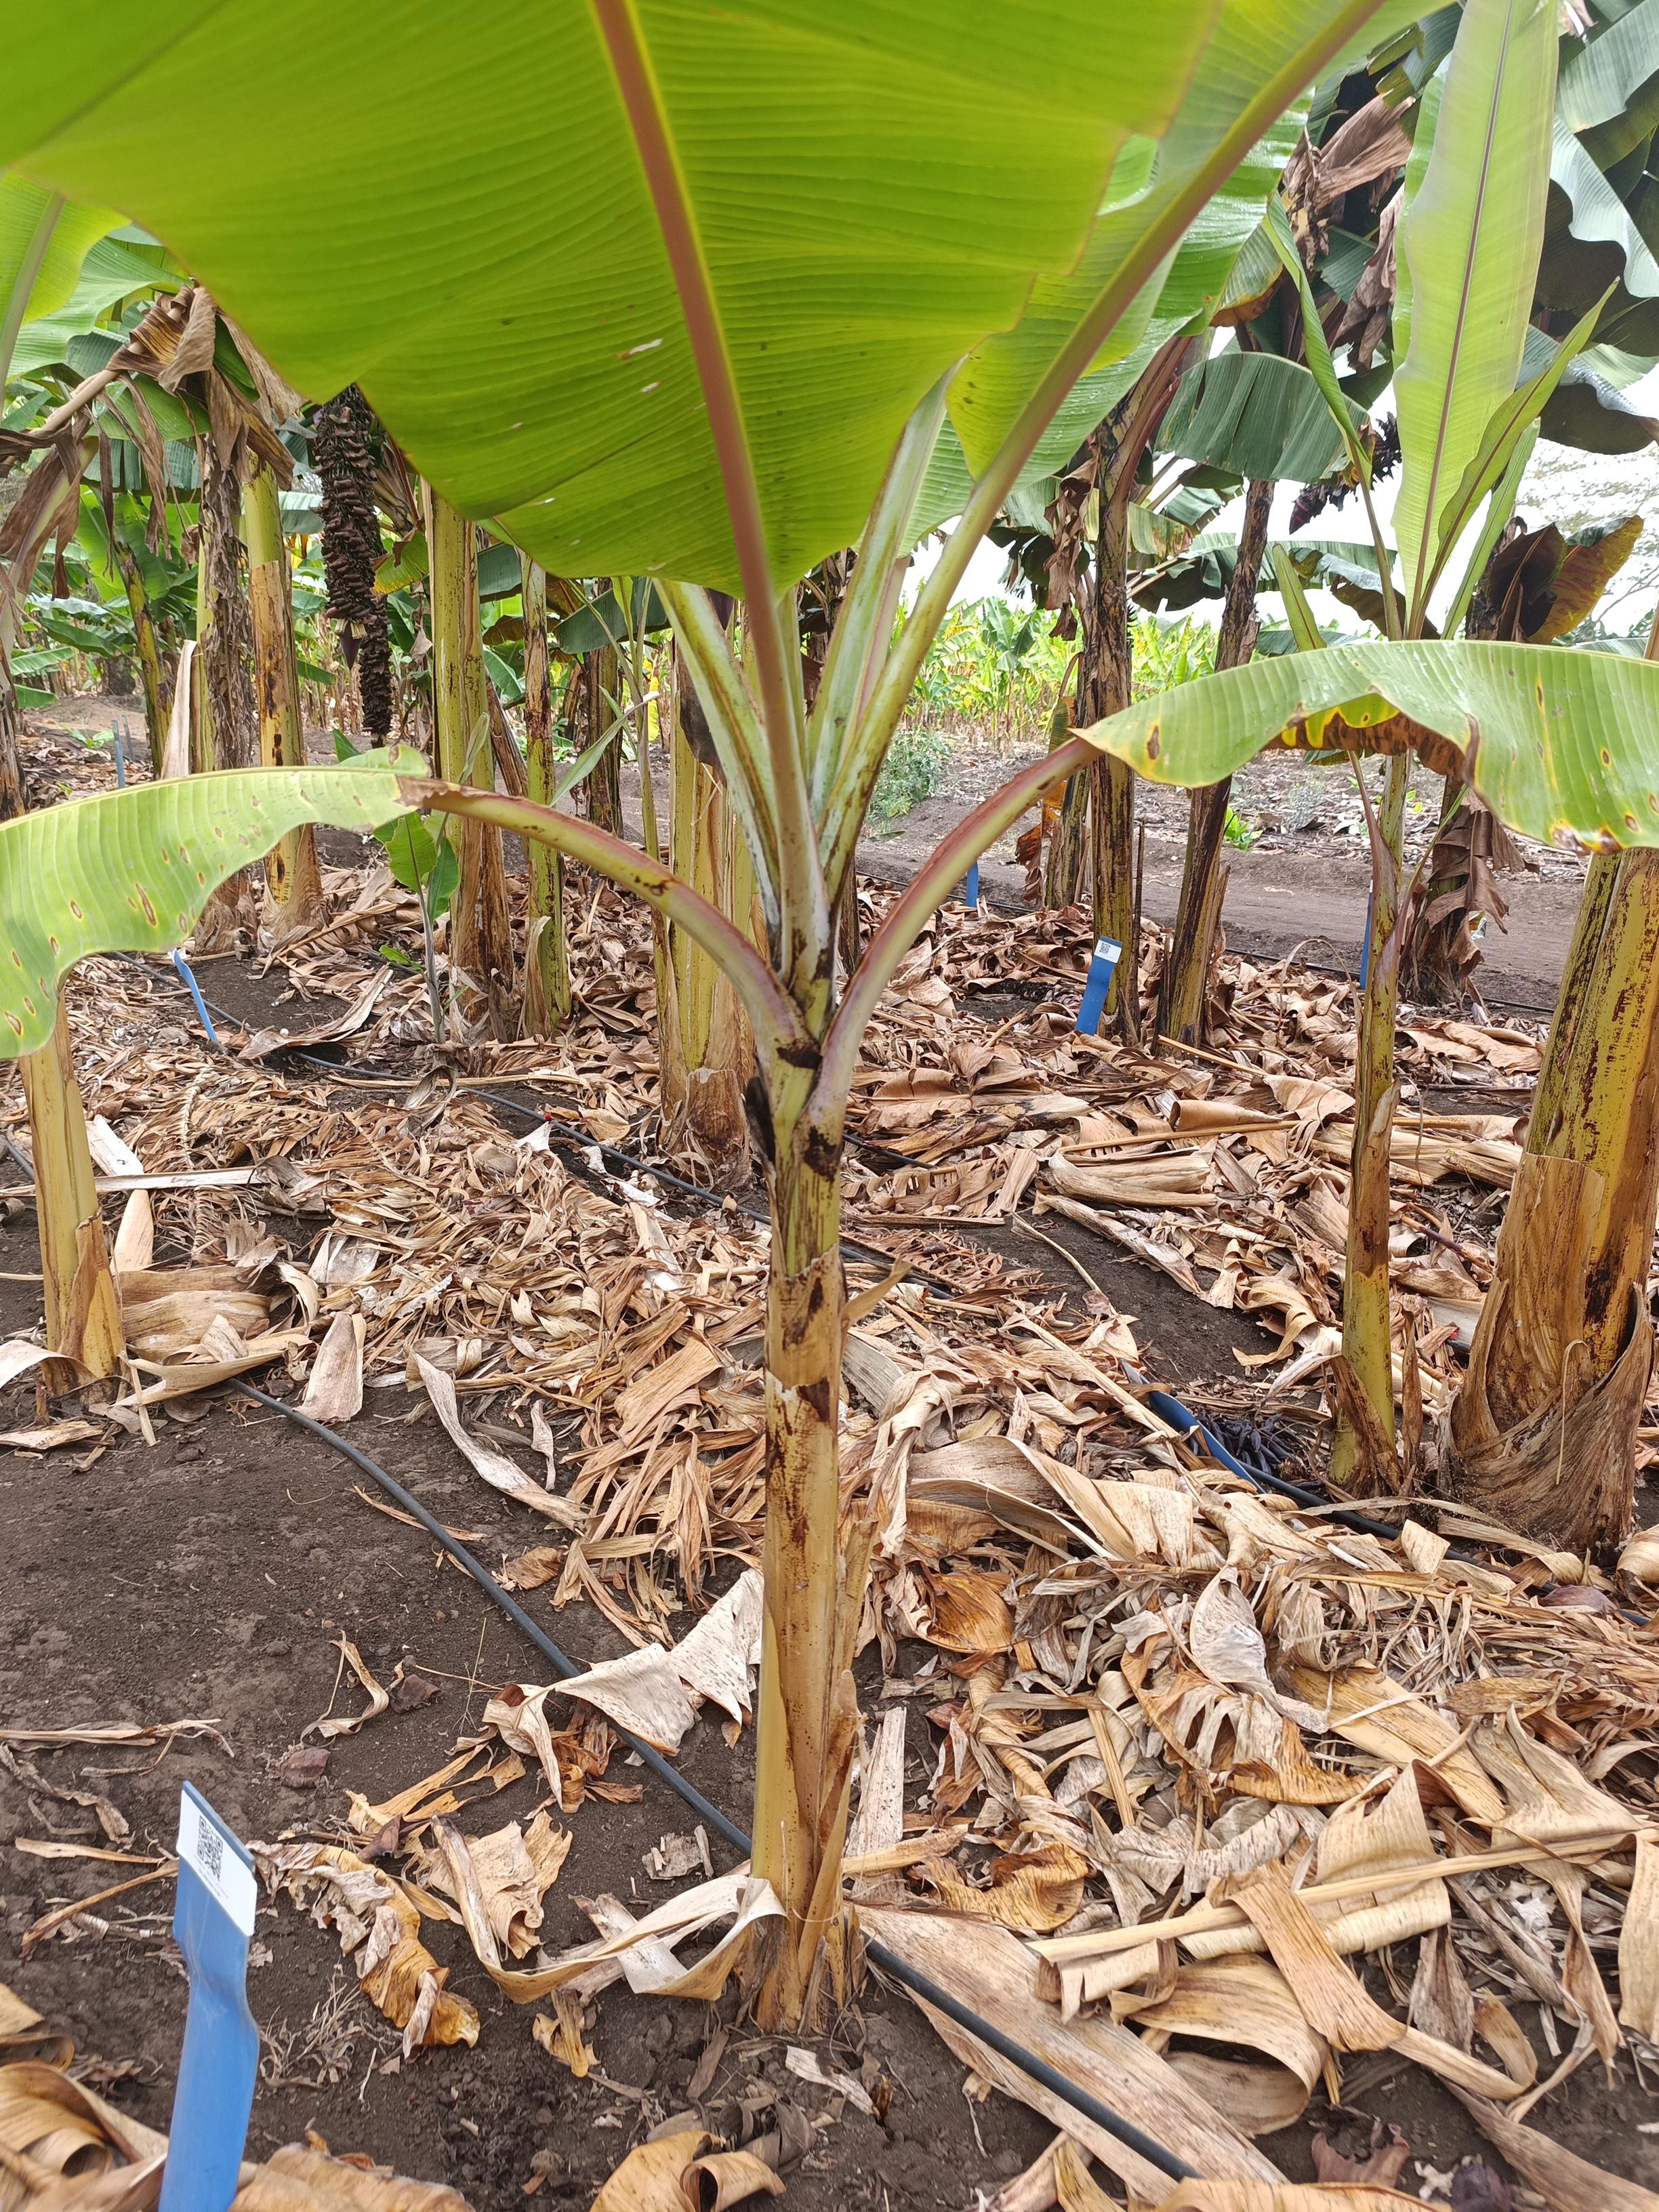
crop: banana
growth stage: vegetative
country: Tanzania
